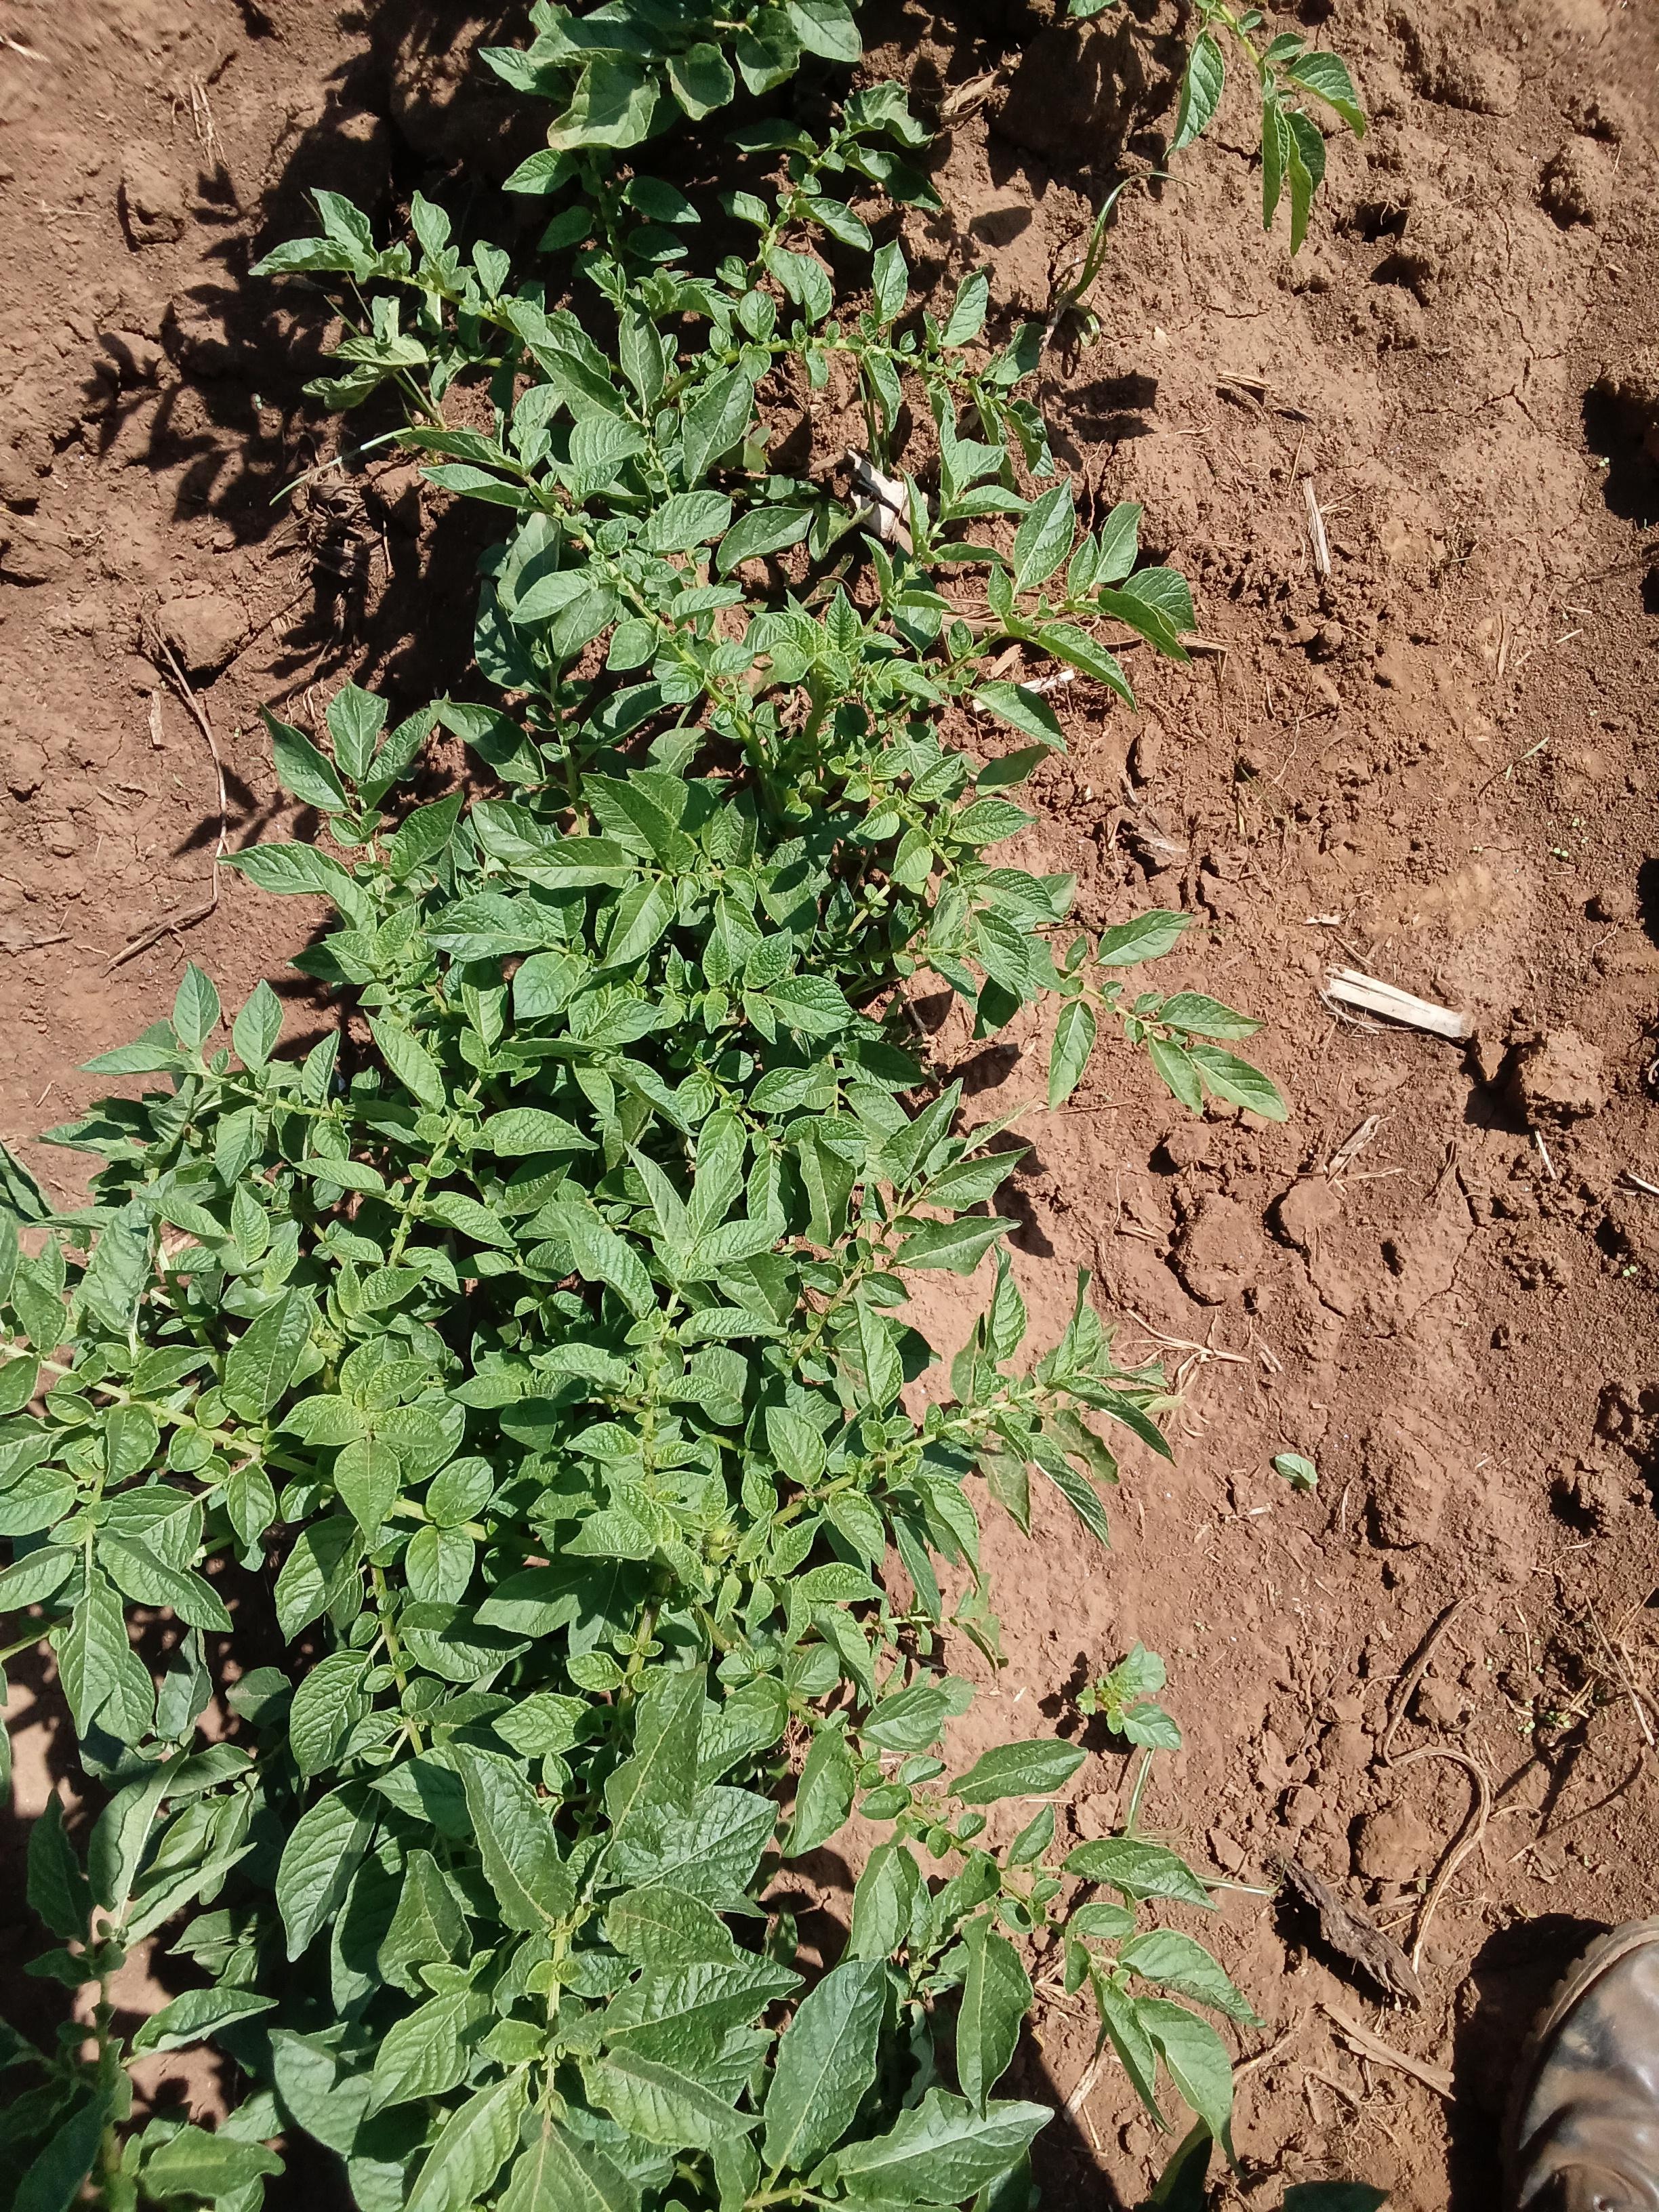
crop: potato
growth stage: vegetative
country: Kenya
